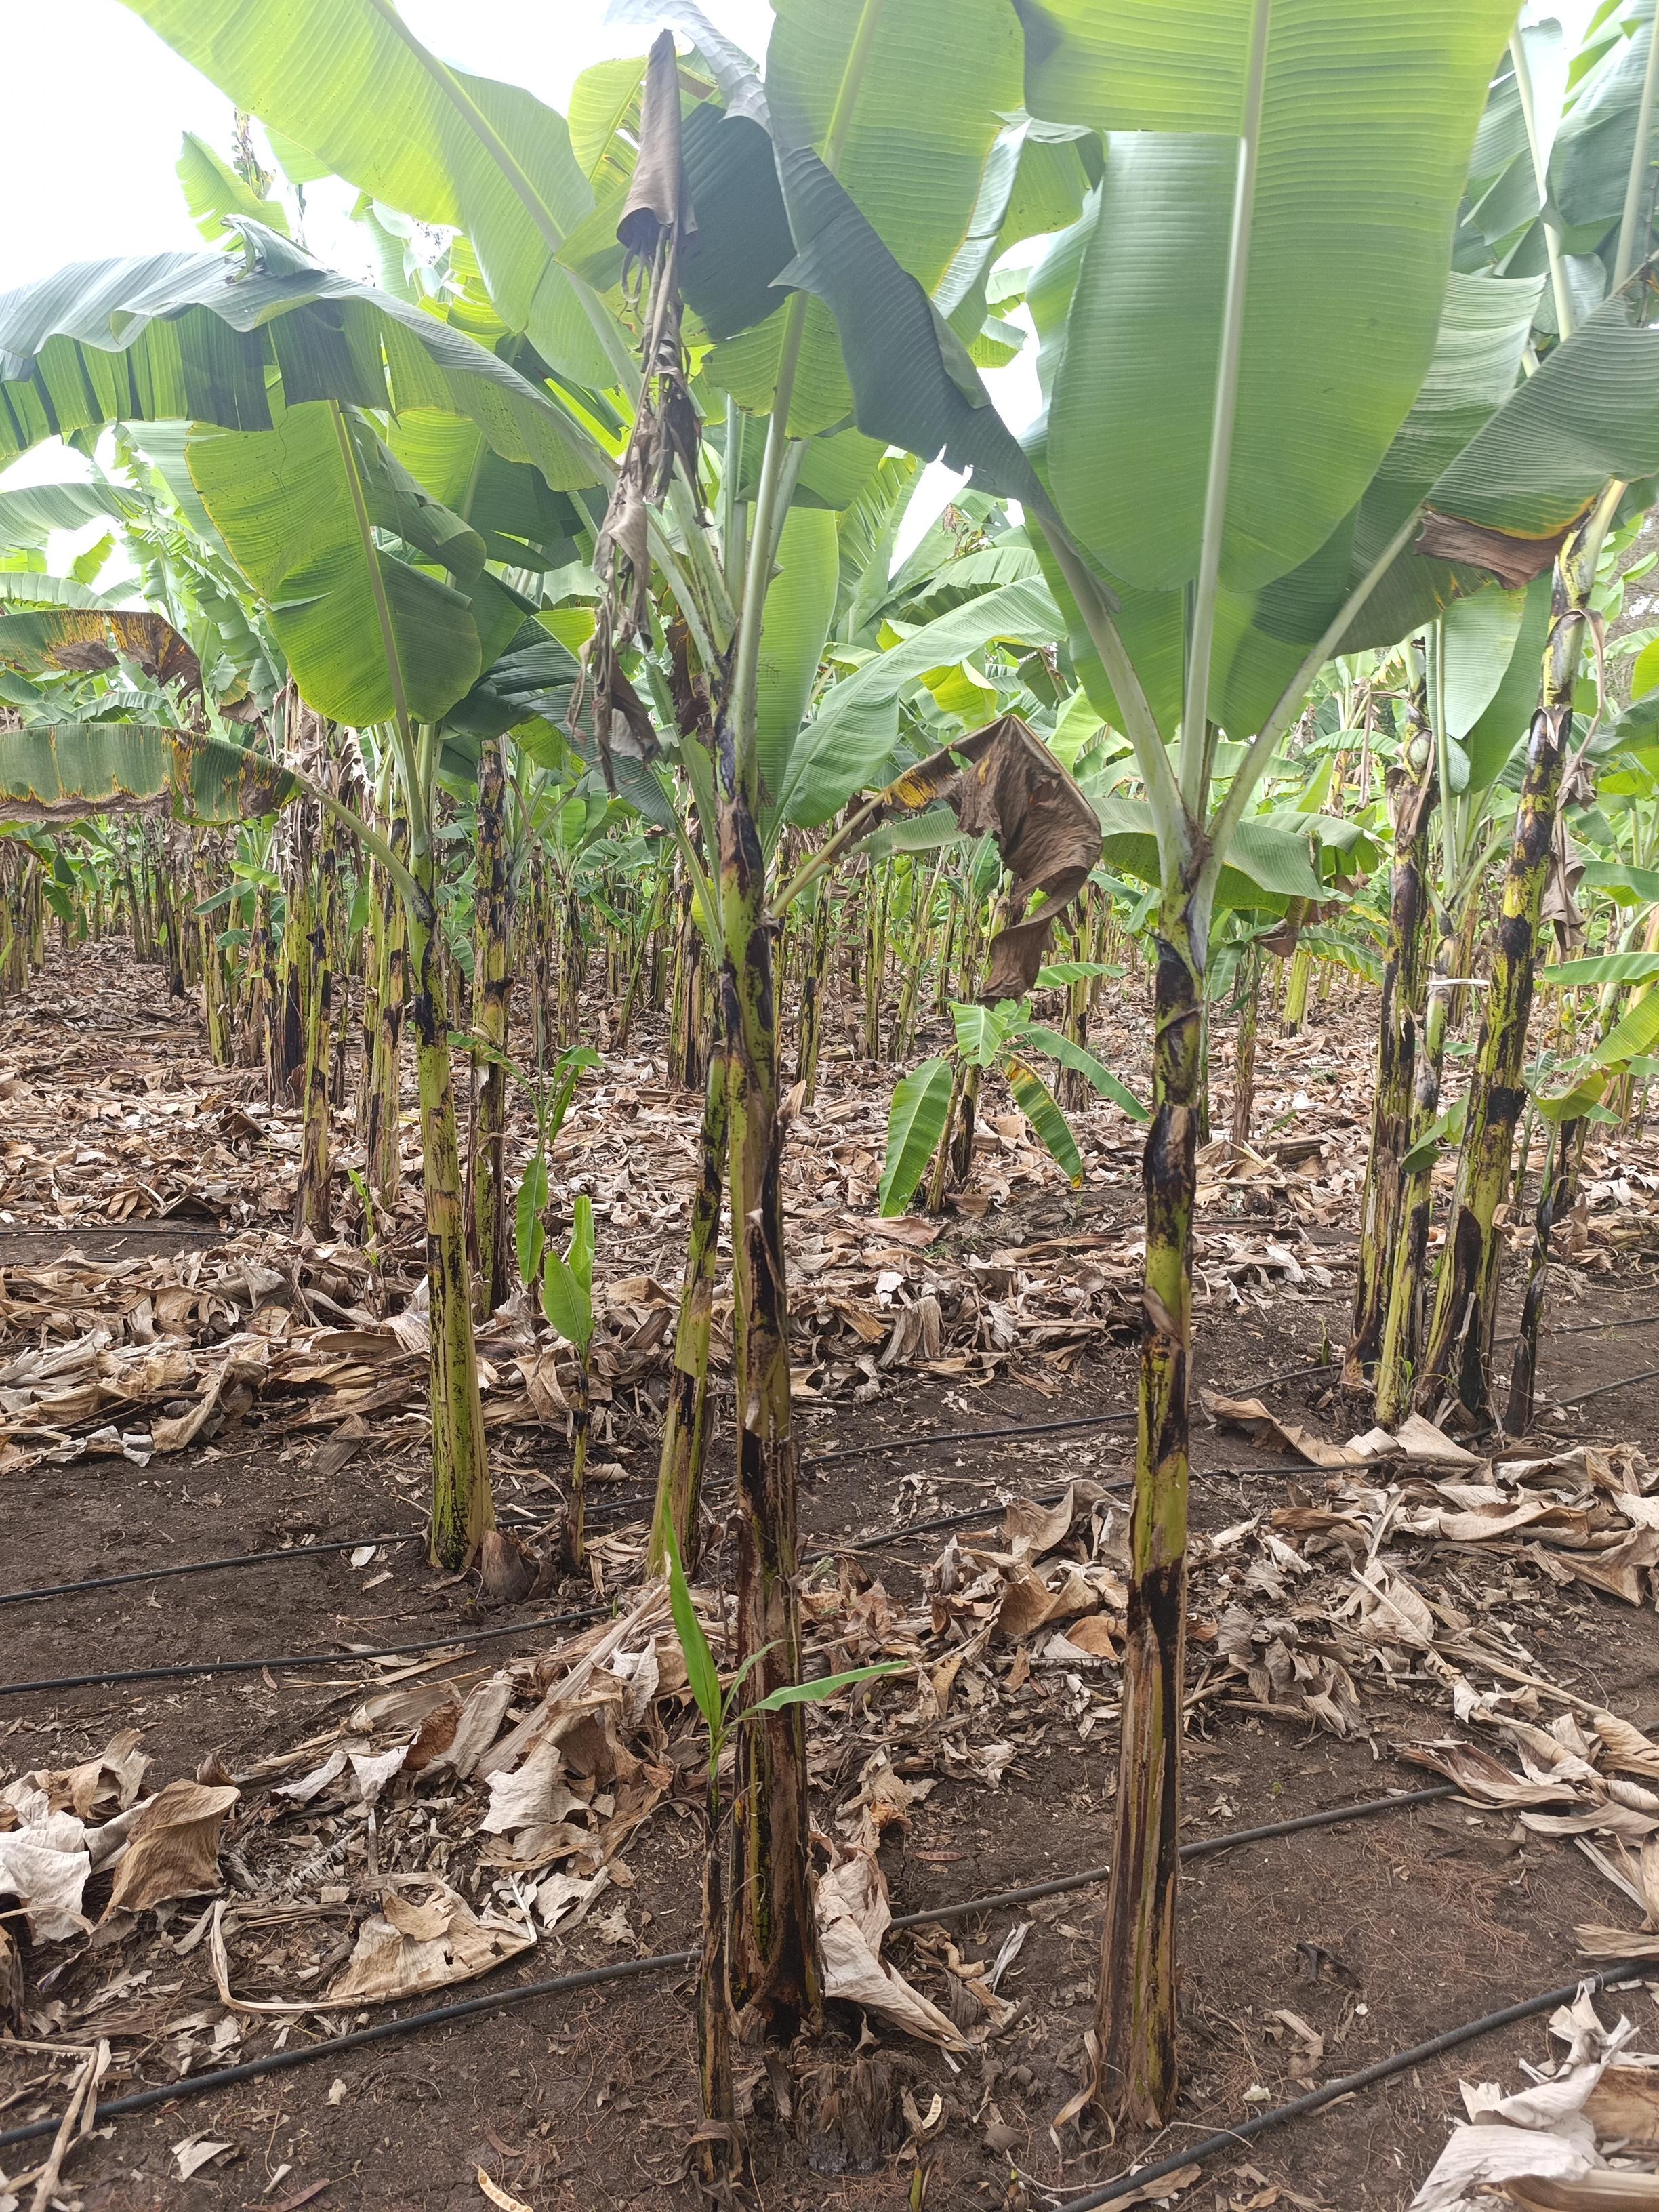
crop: banana
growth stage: vegetative
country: Tanzania
